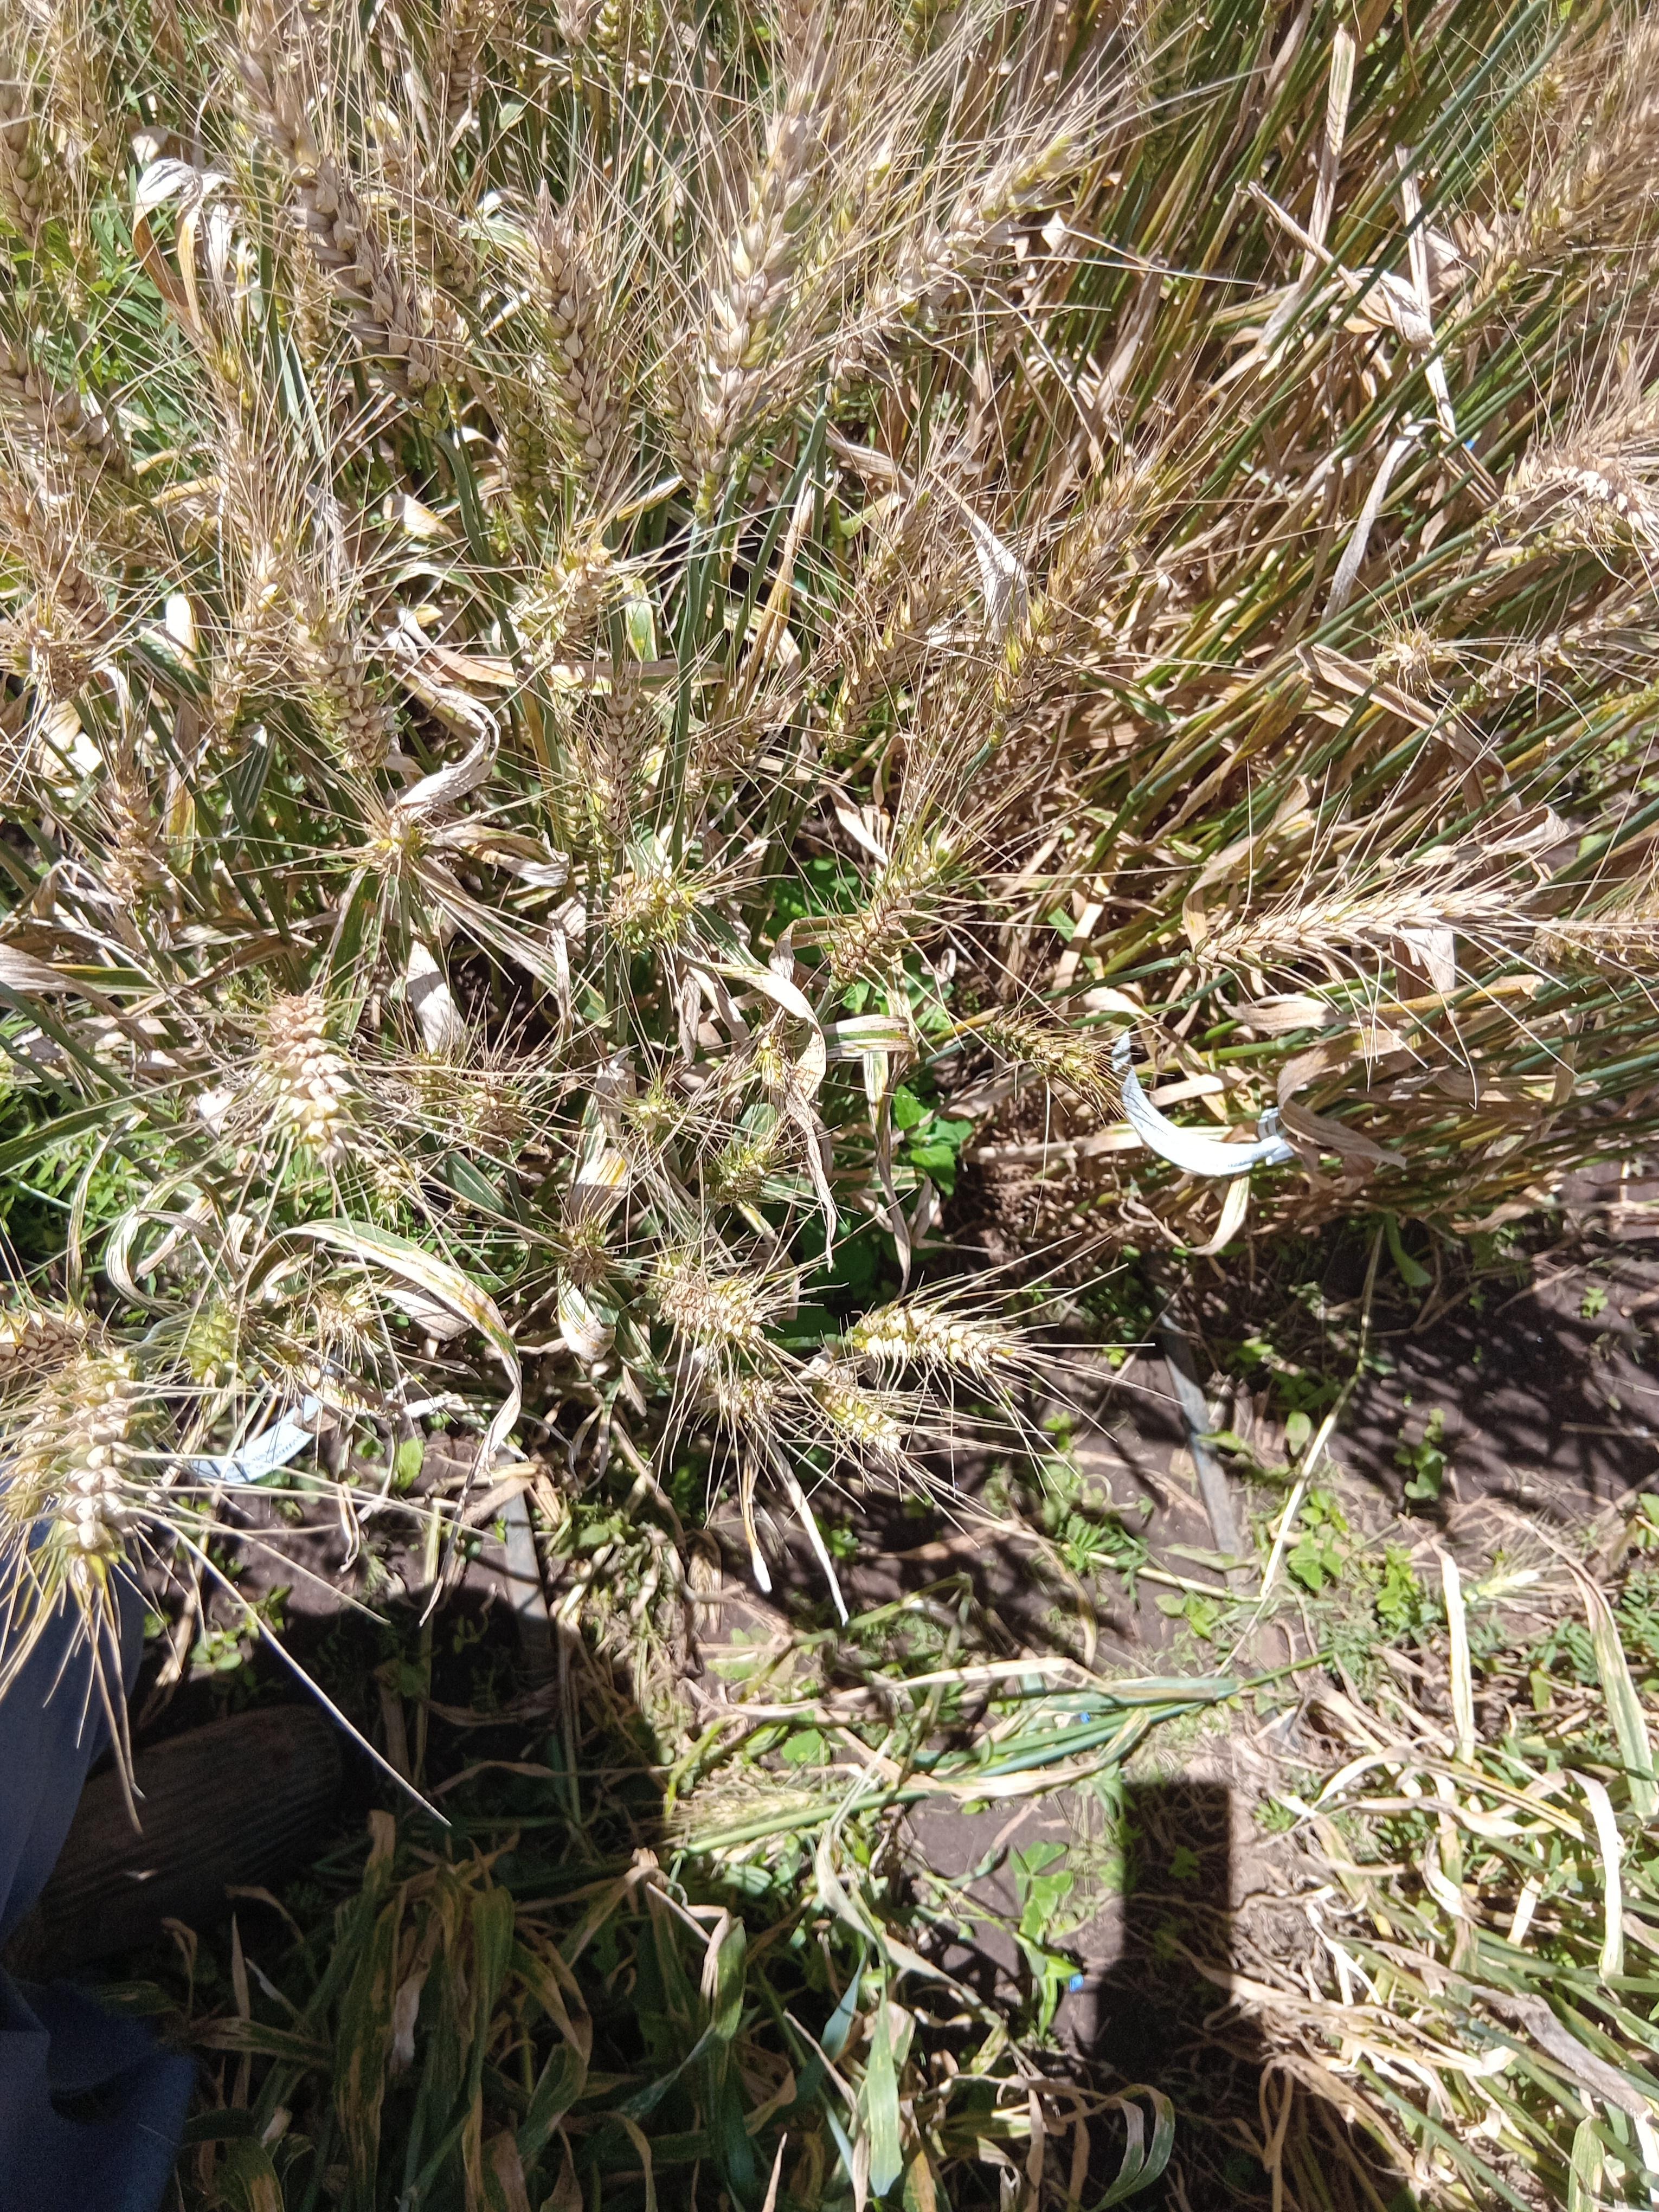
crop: wheat
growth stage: maturity
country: Kenya
